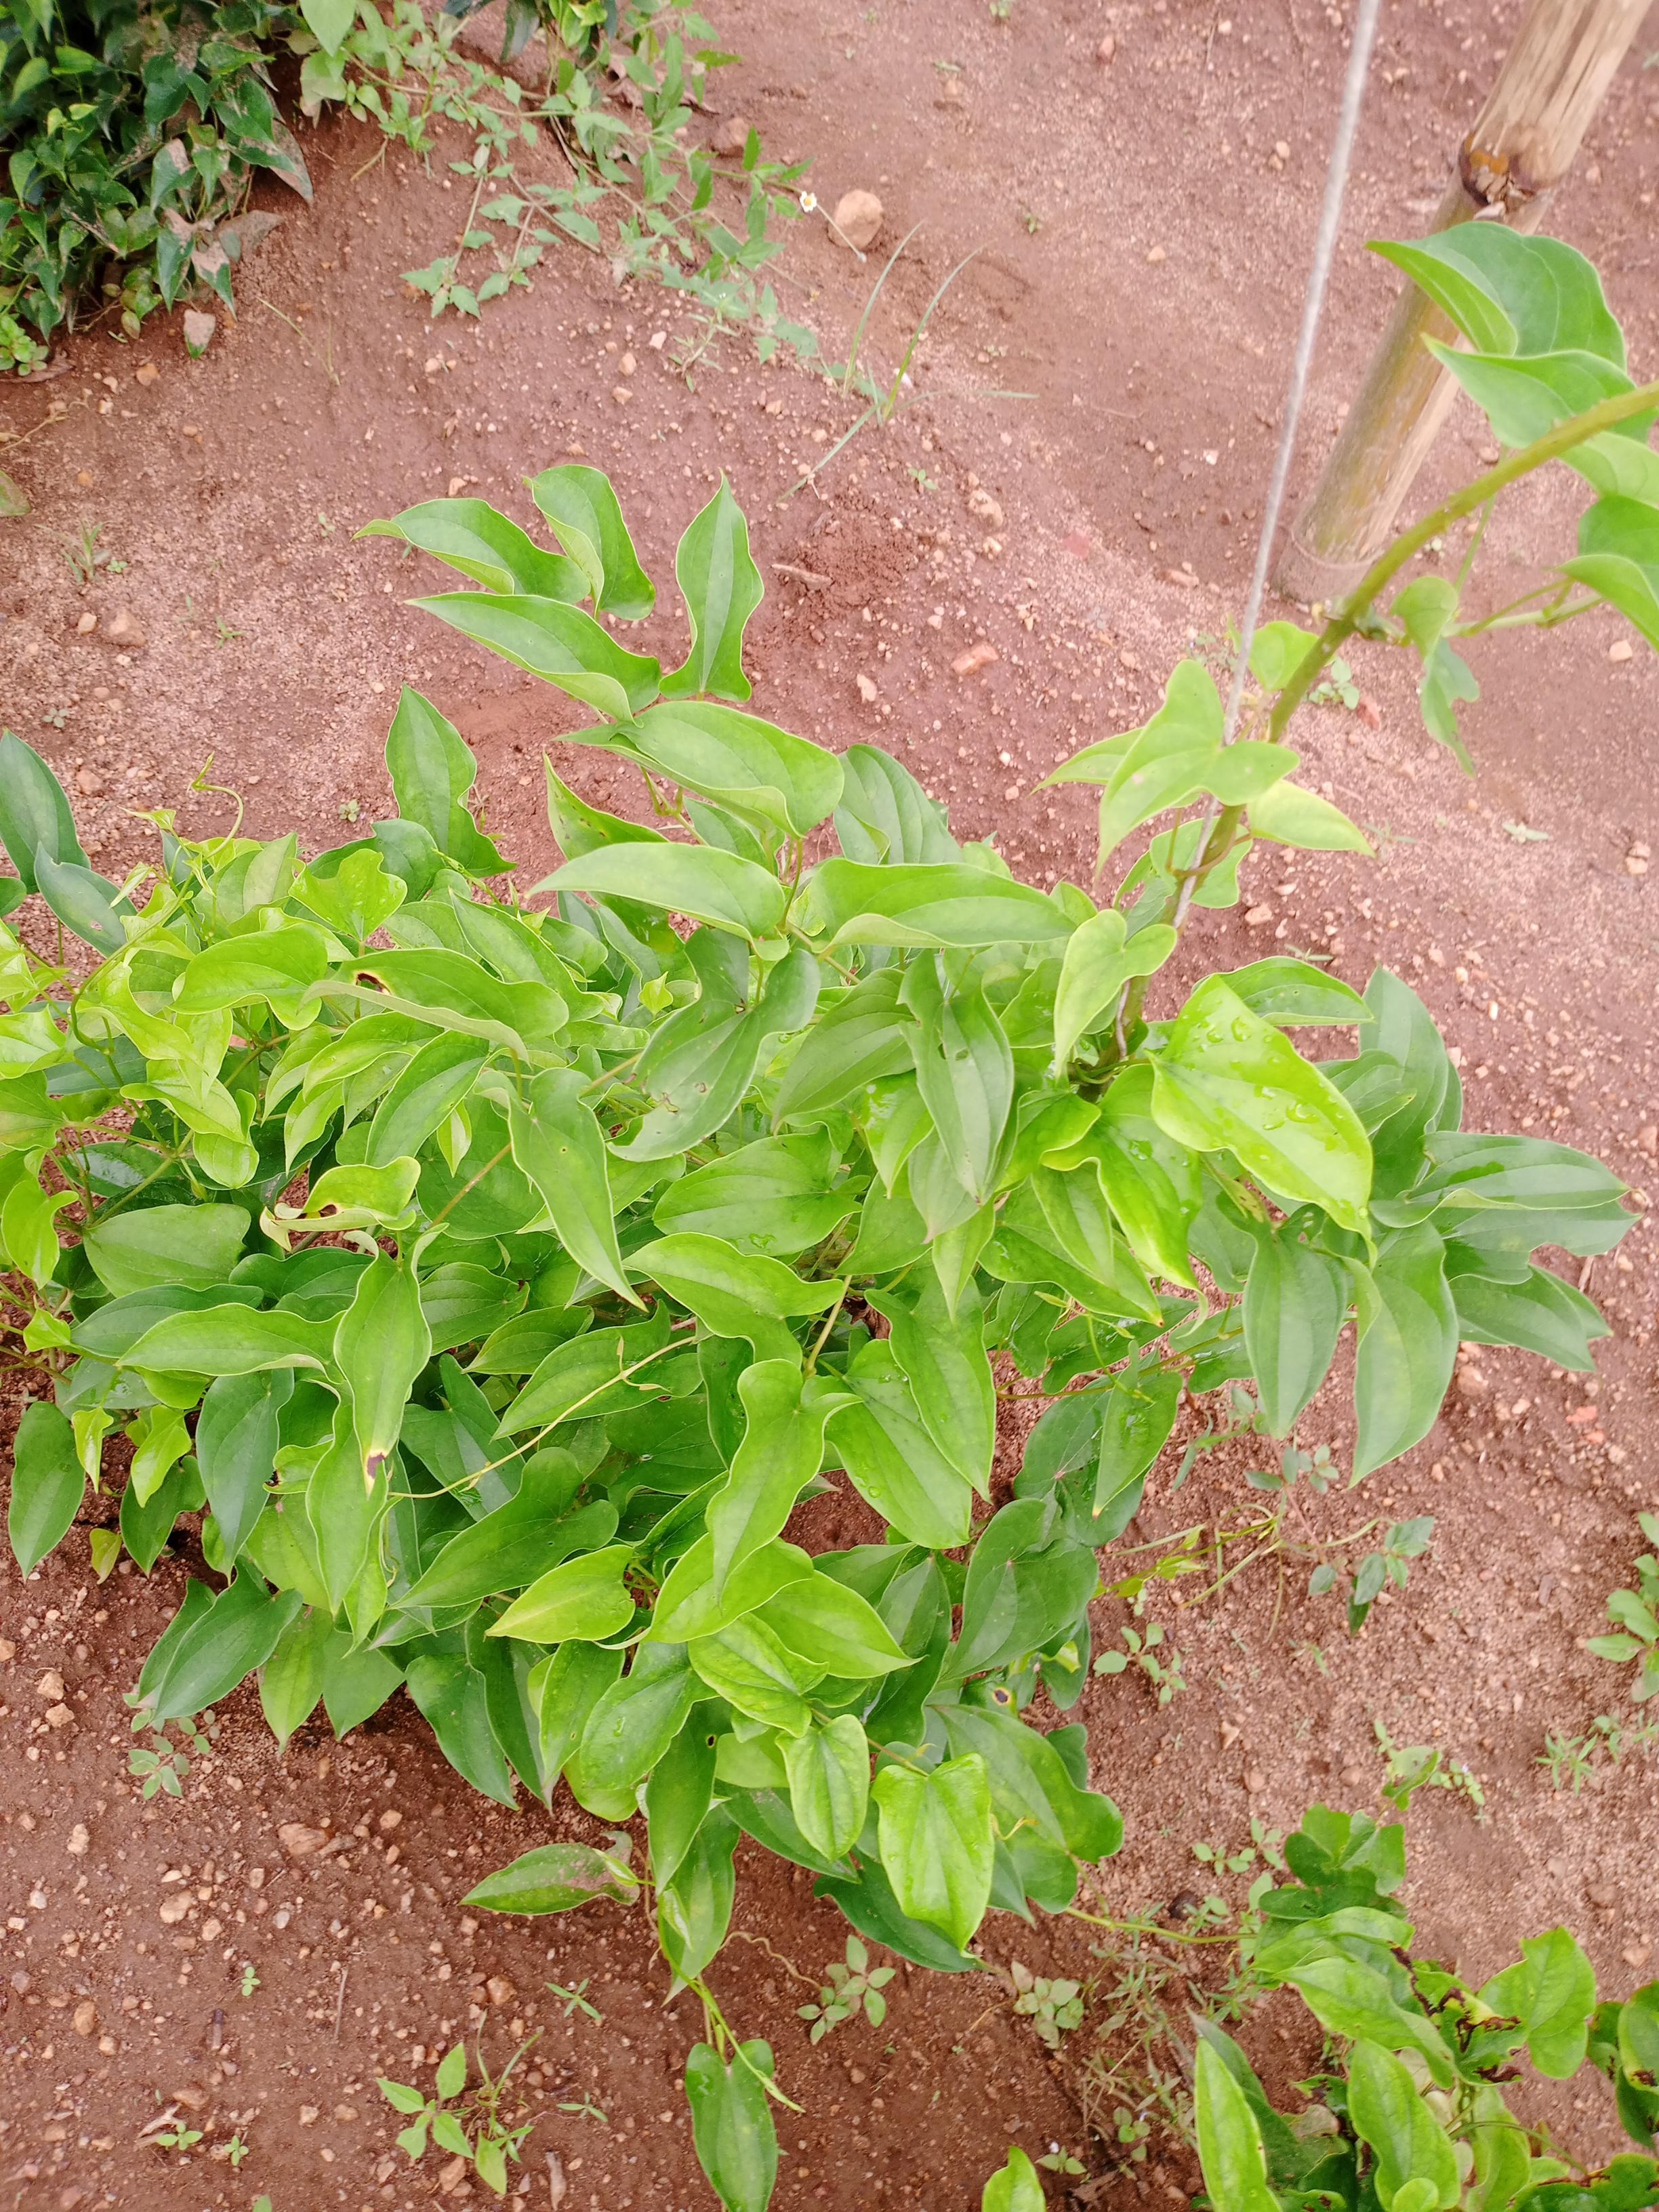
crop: yam
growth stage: vegetative
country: Nigeria
